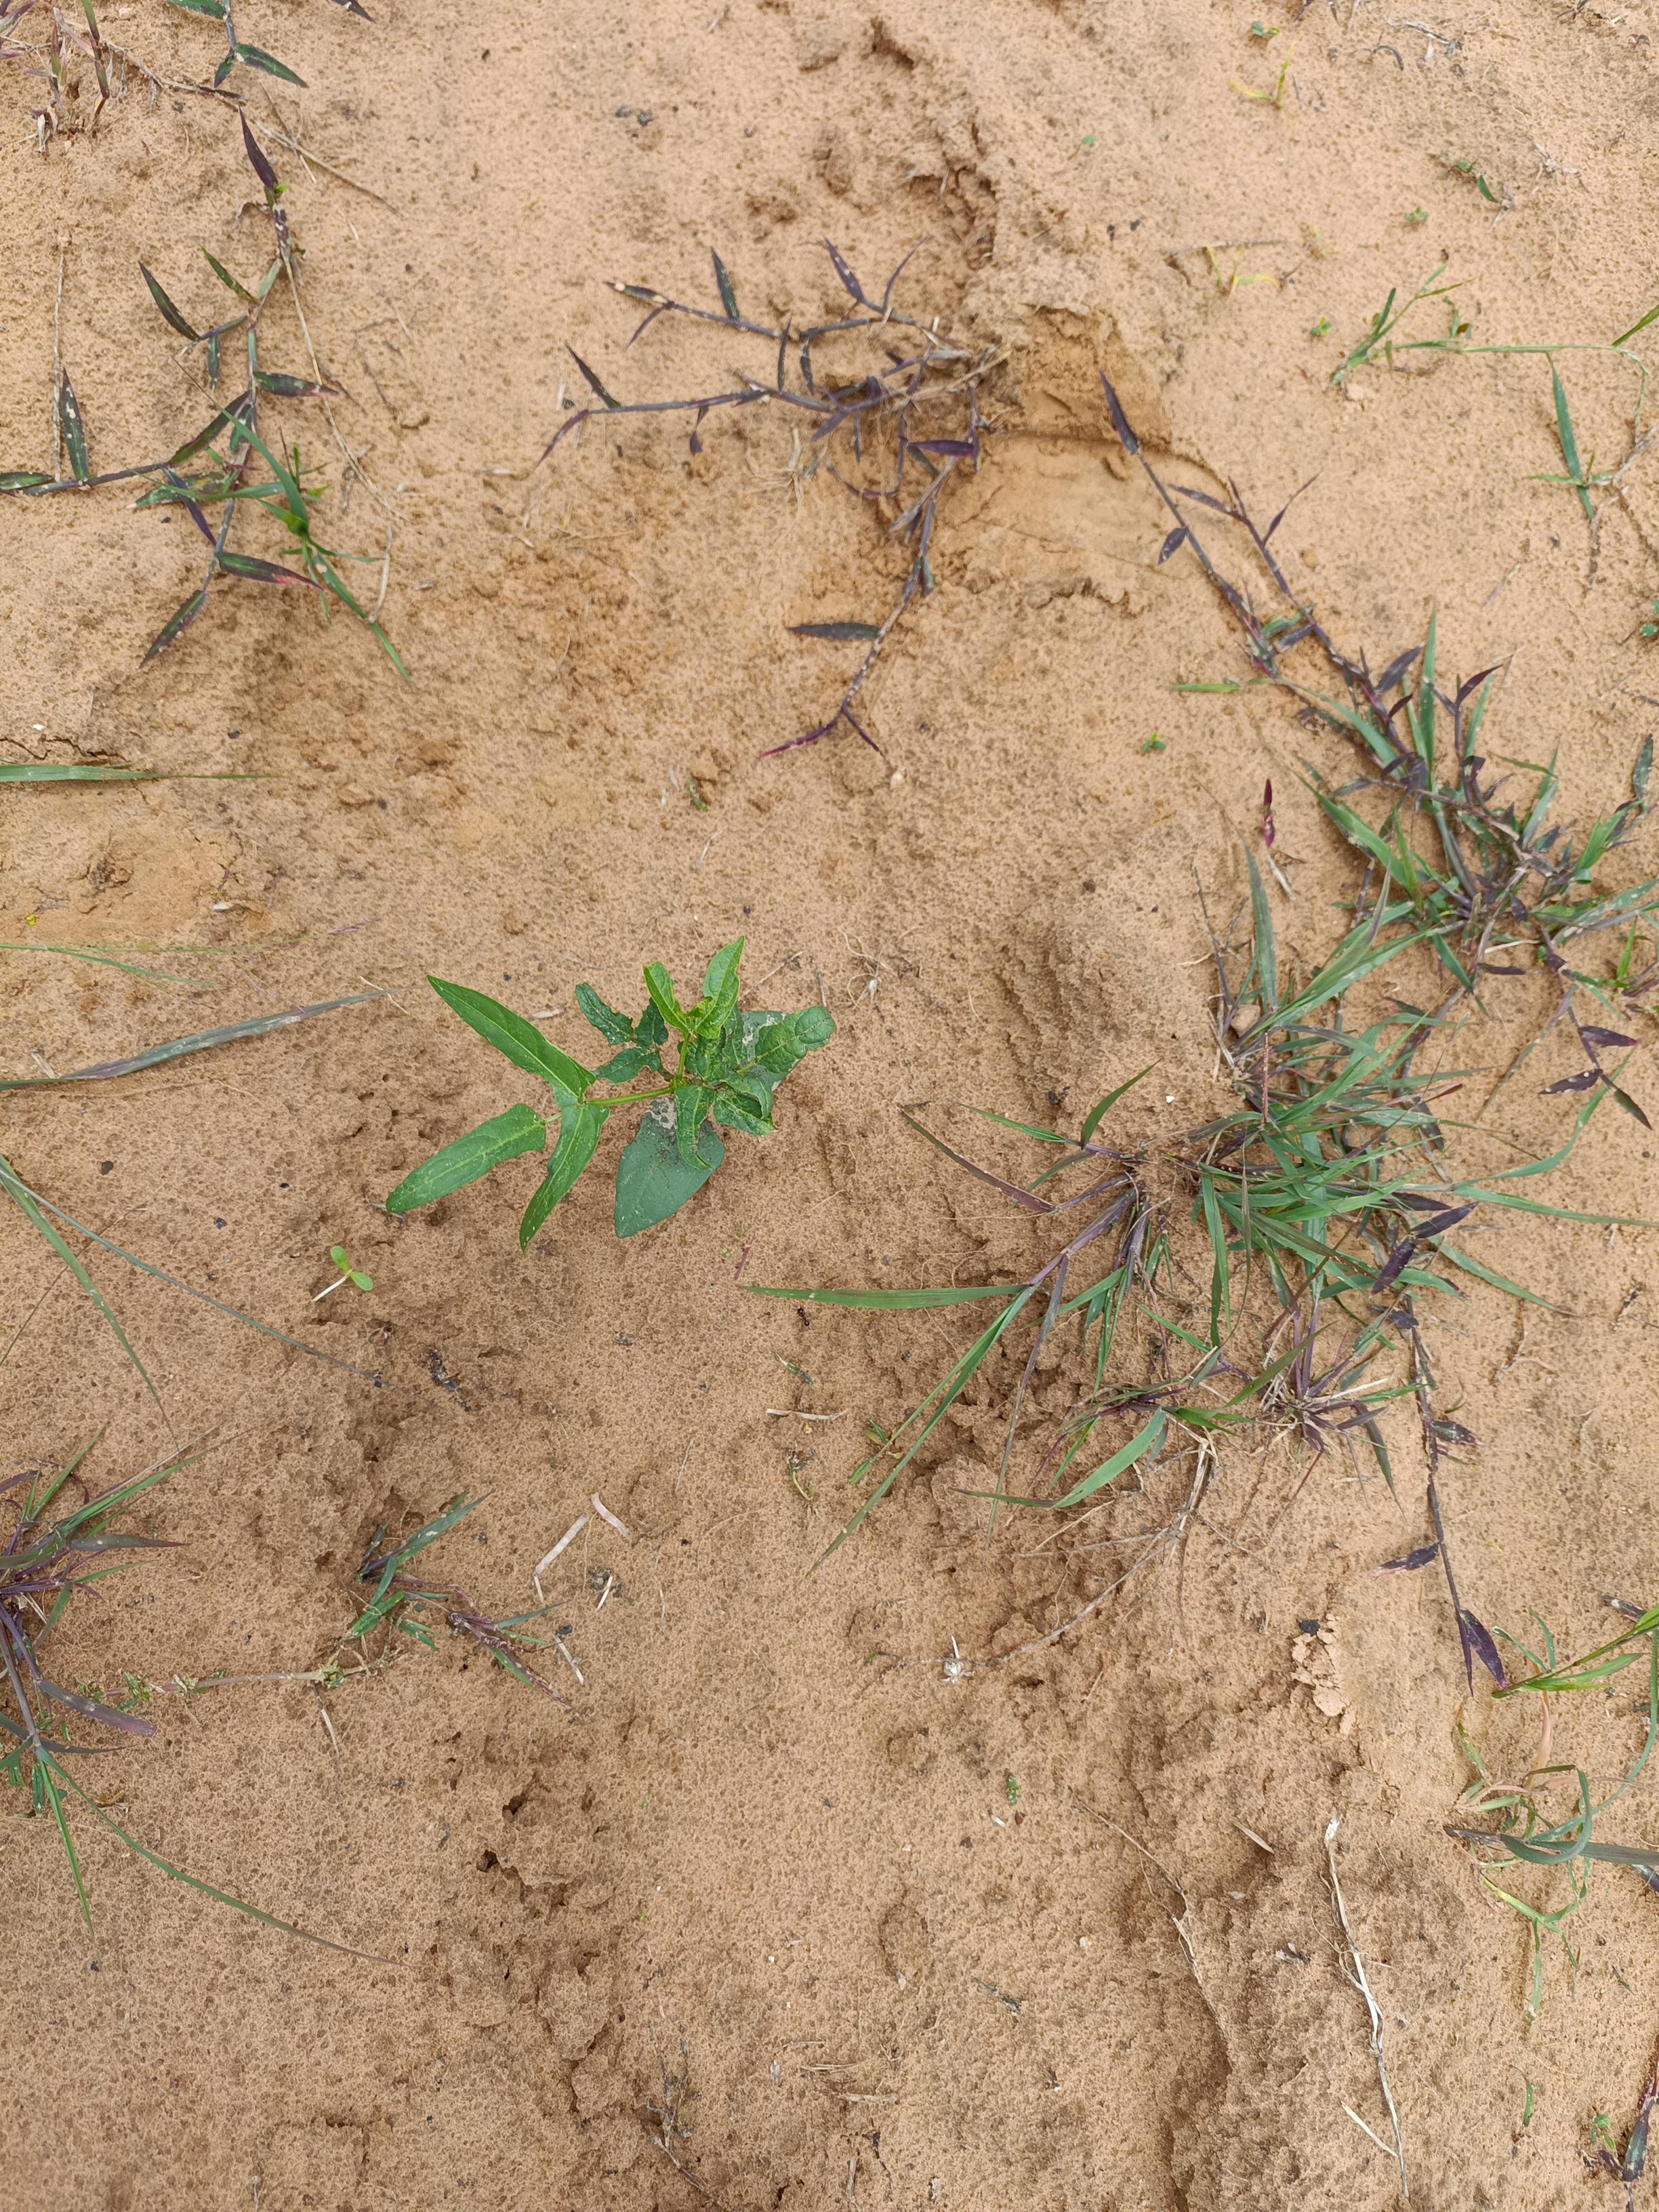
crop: cowpea
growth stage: emergence
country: Nigeria
